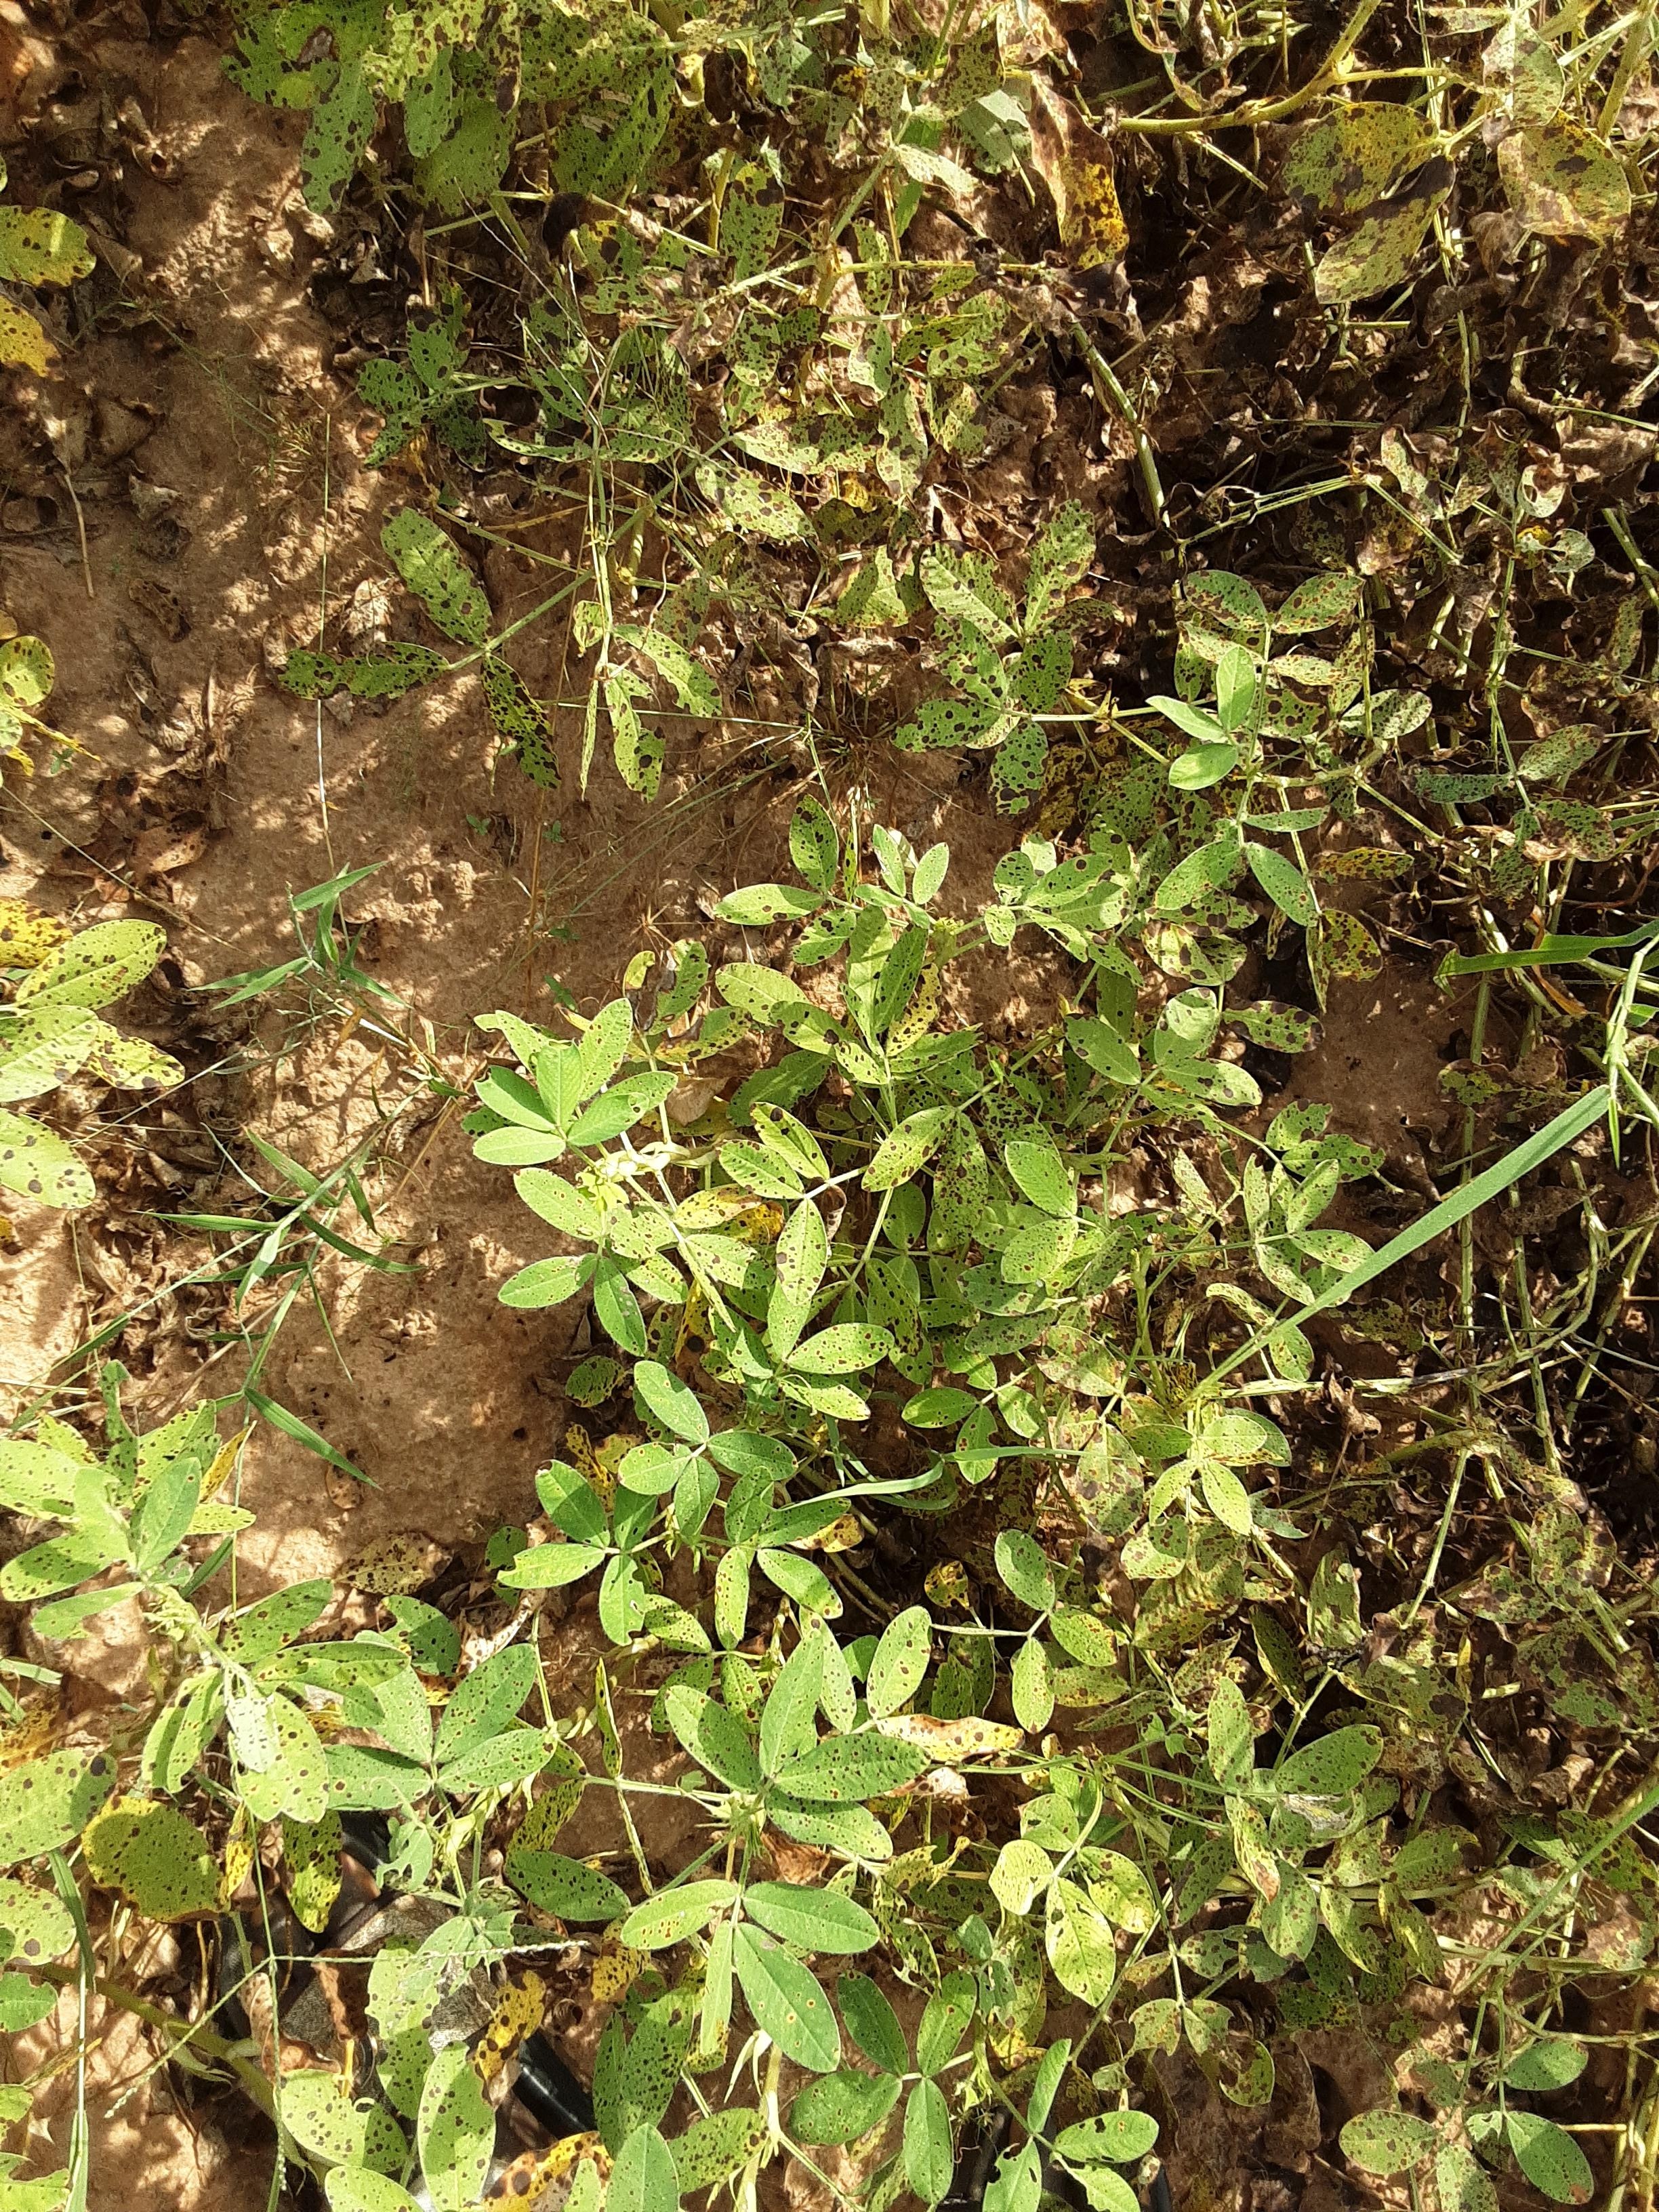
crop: groundnut
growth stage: flowering
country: Senegal
